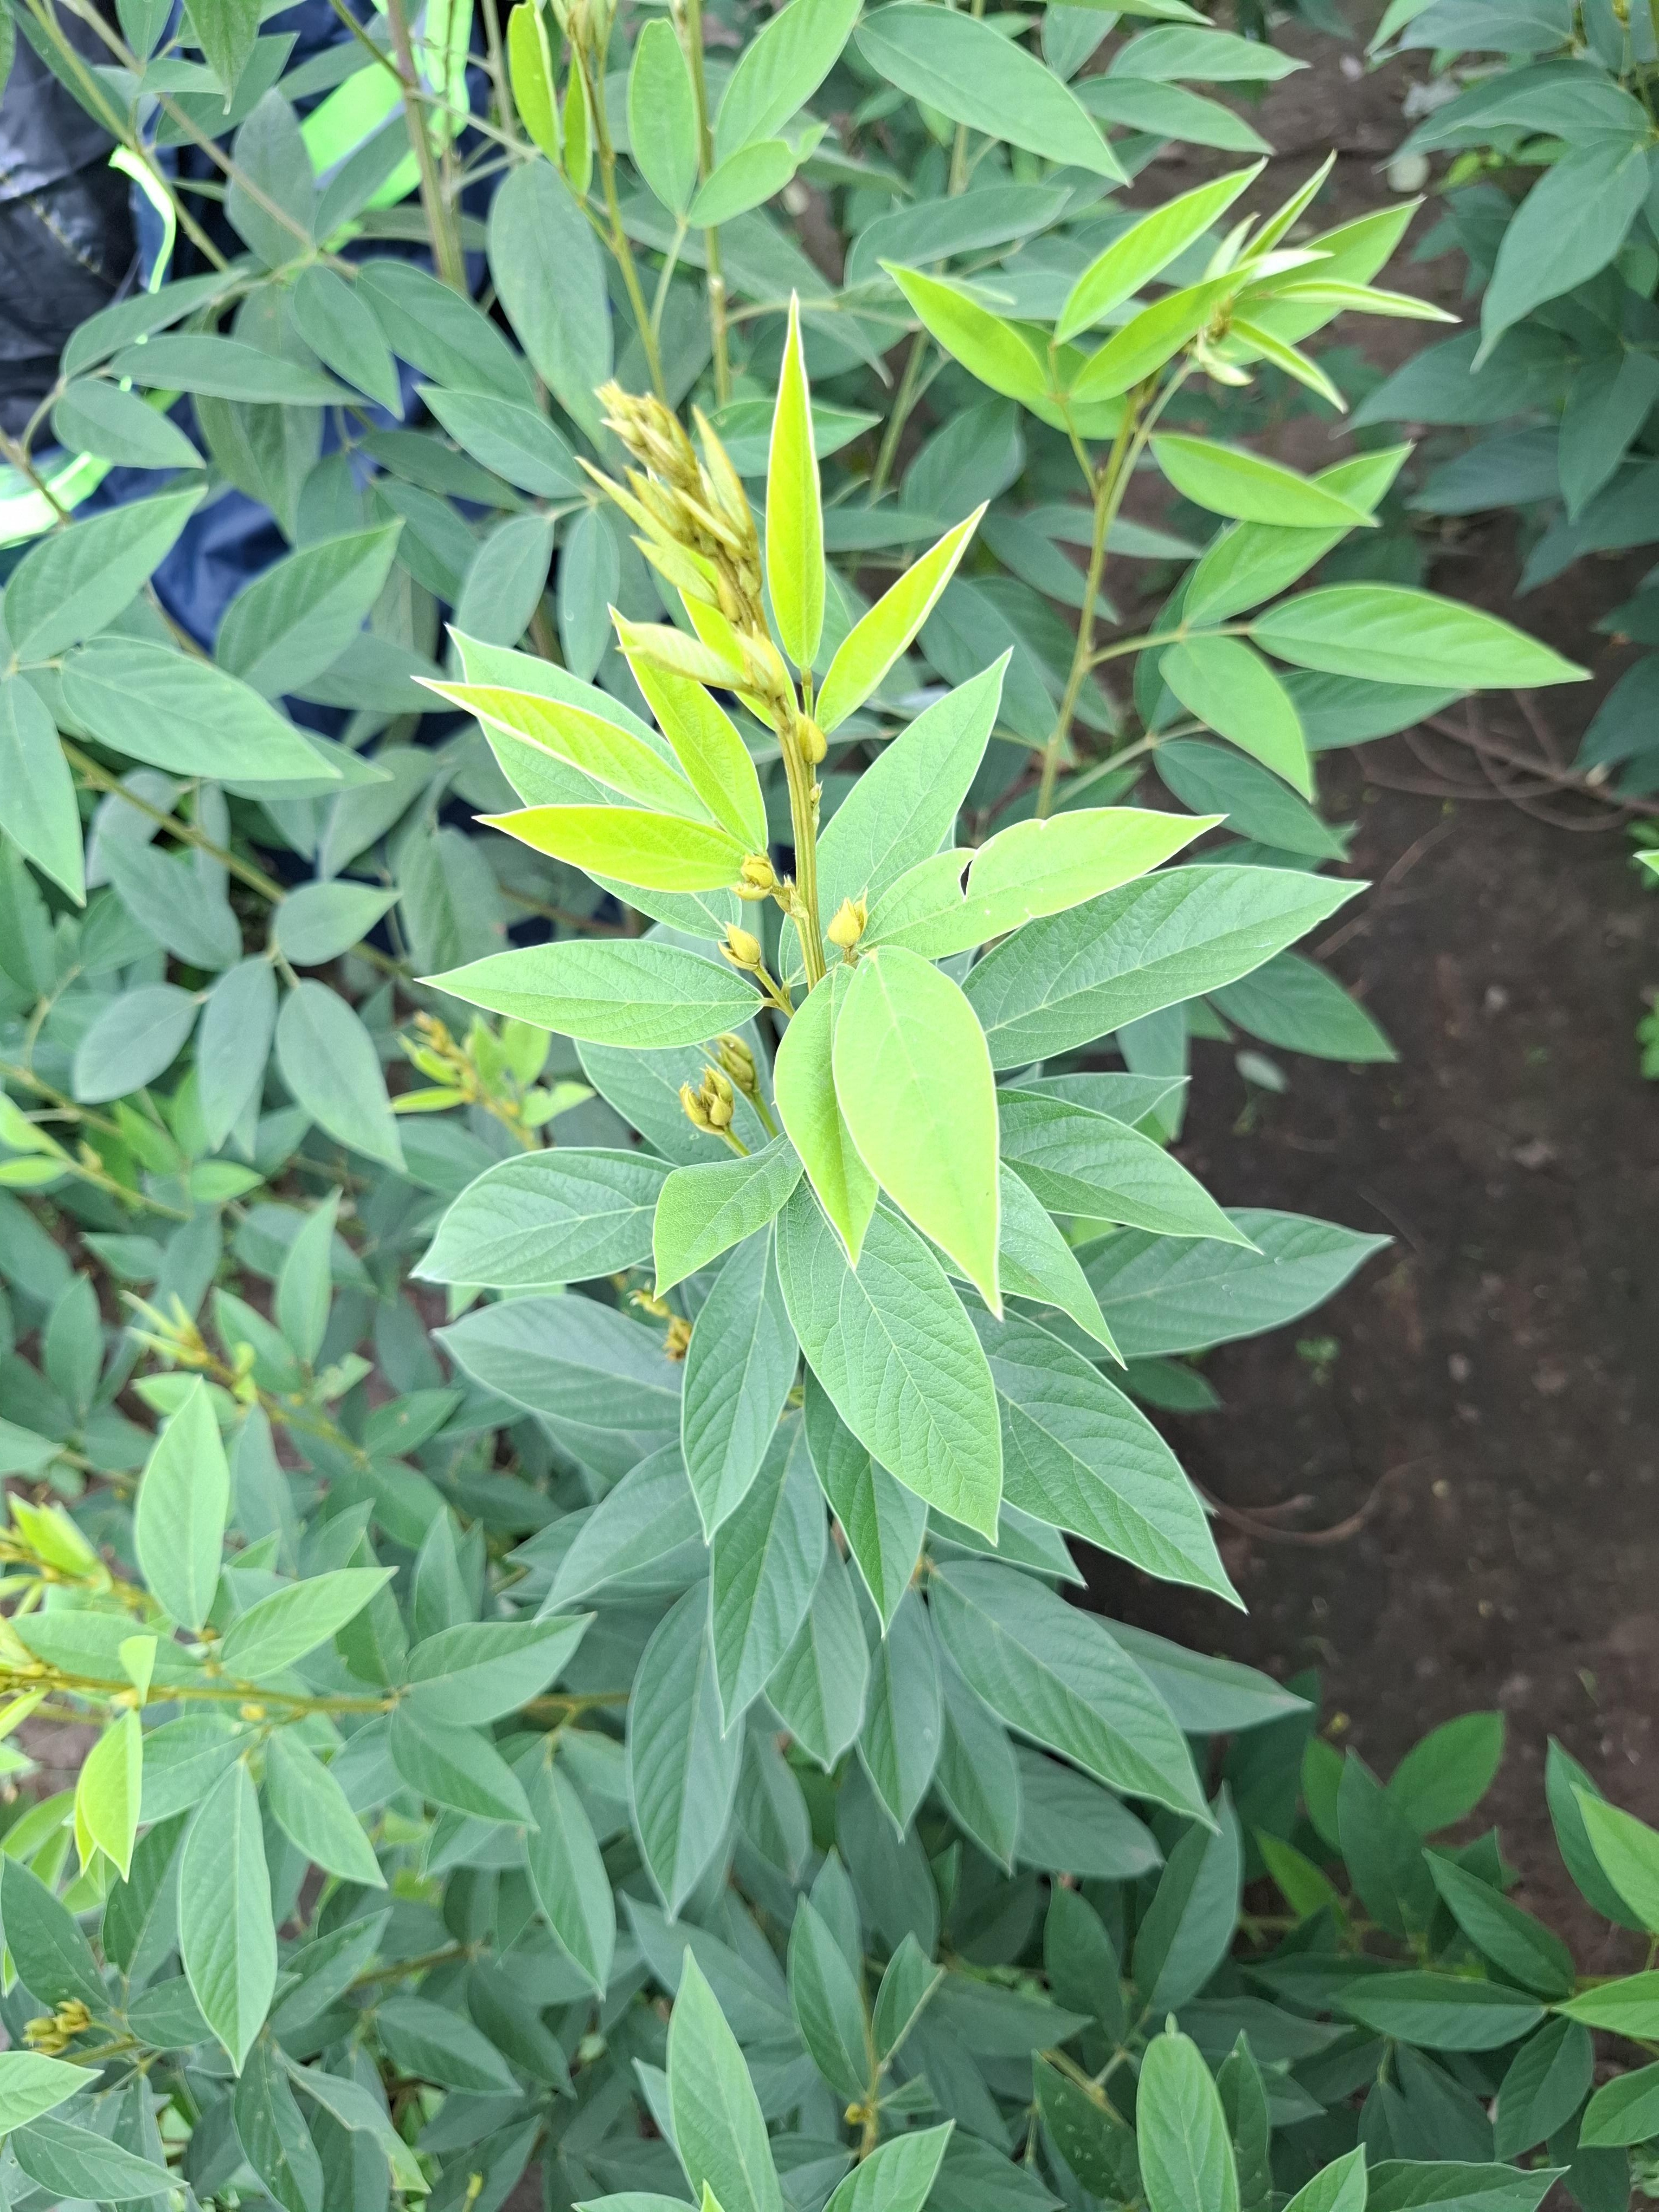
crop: sweet potato
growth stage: vegetative
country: Tanzania
